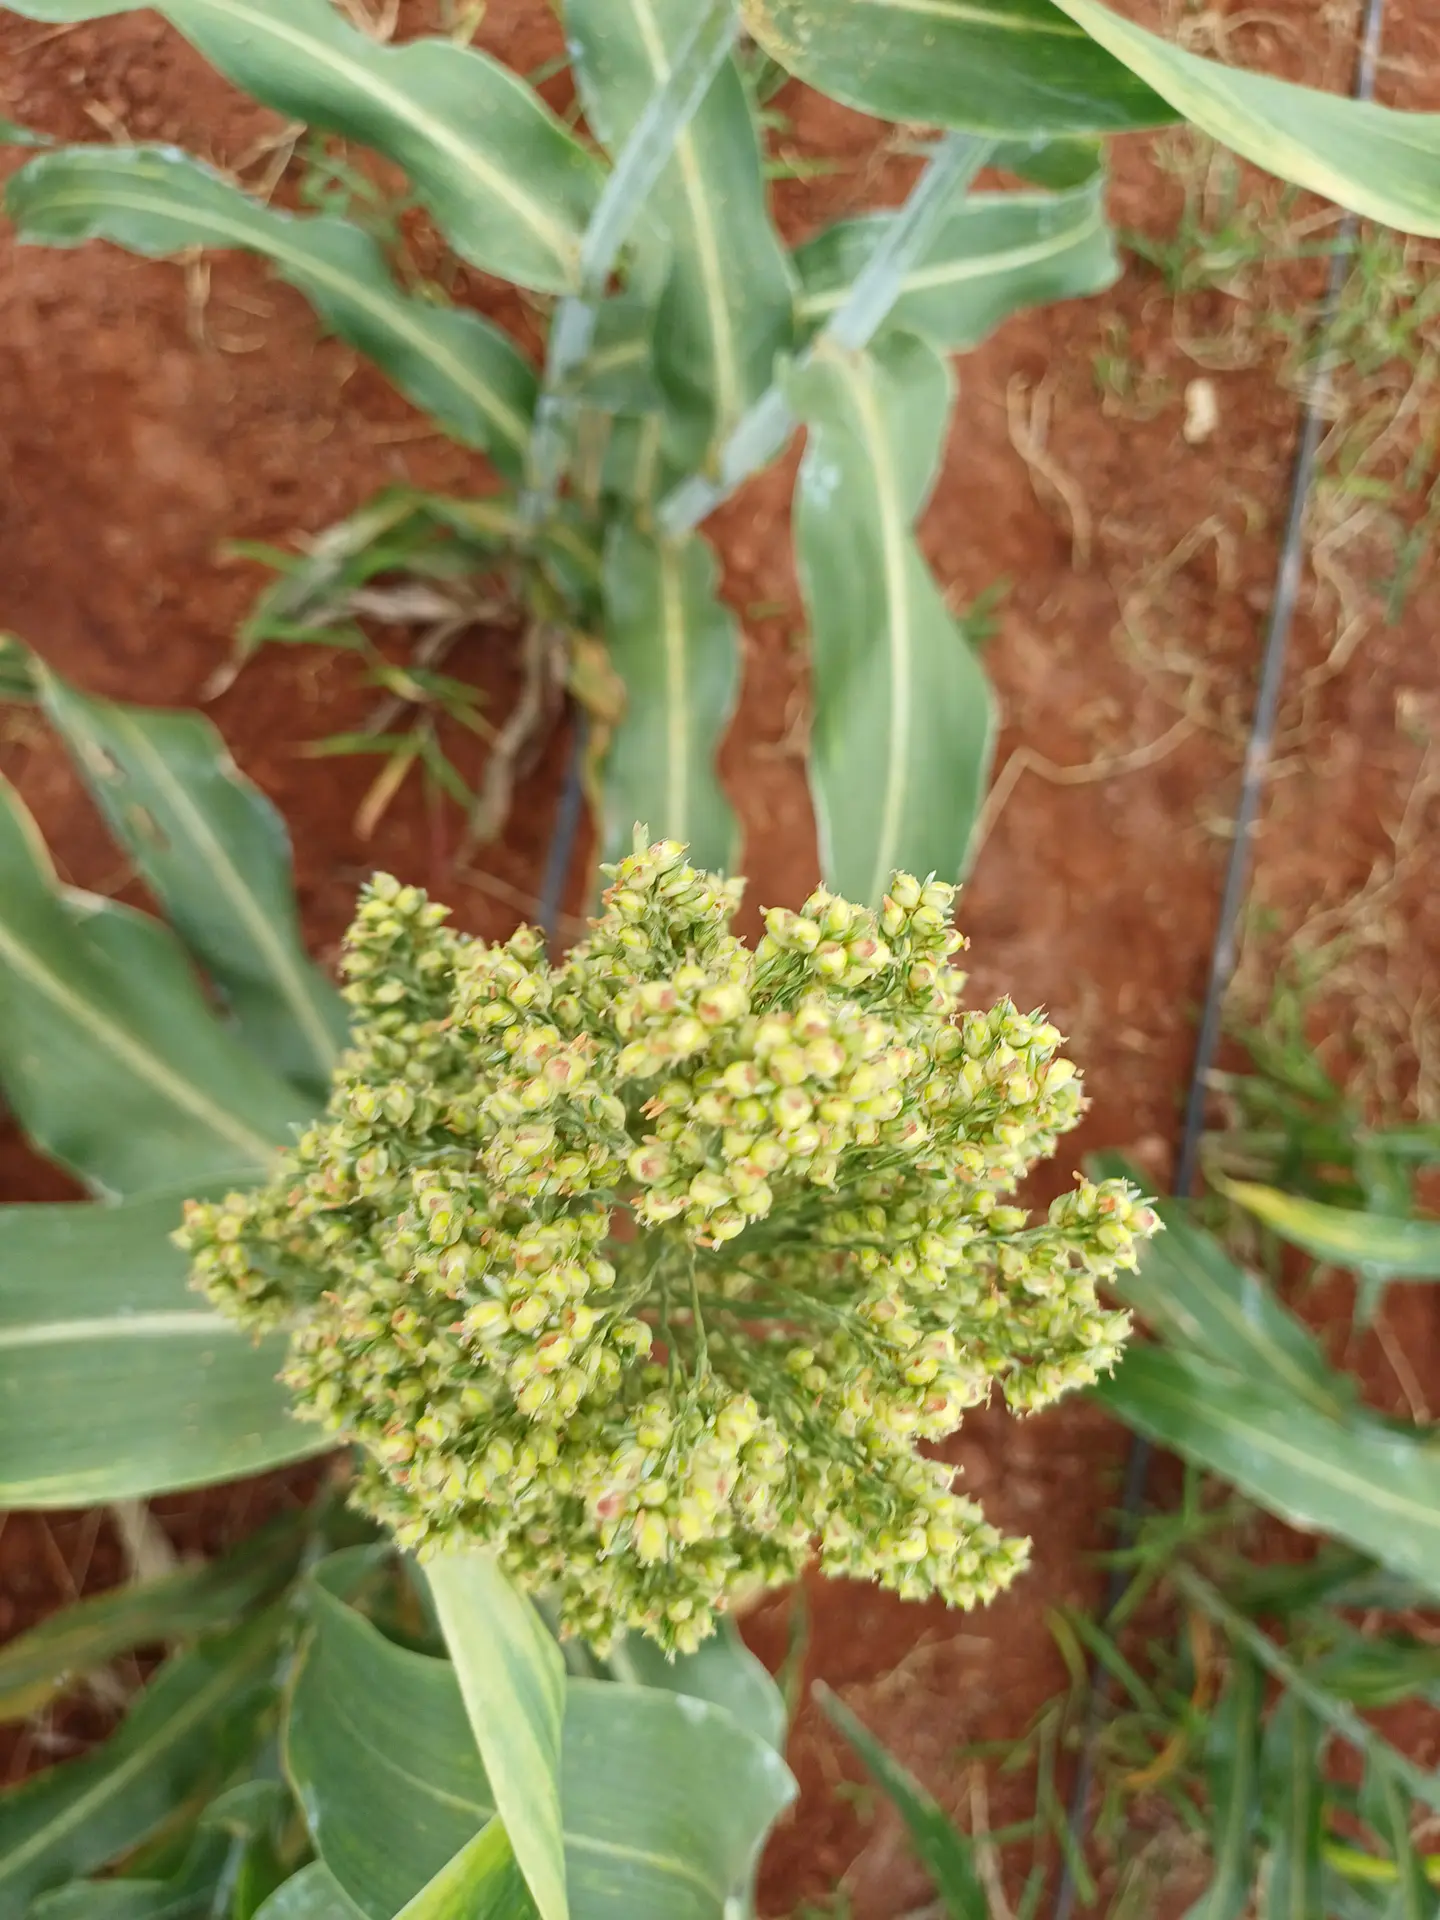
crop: sorghum
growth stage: filling grain
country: Kenya
